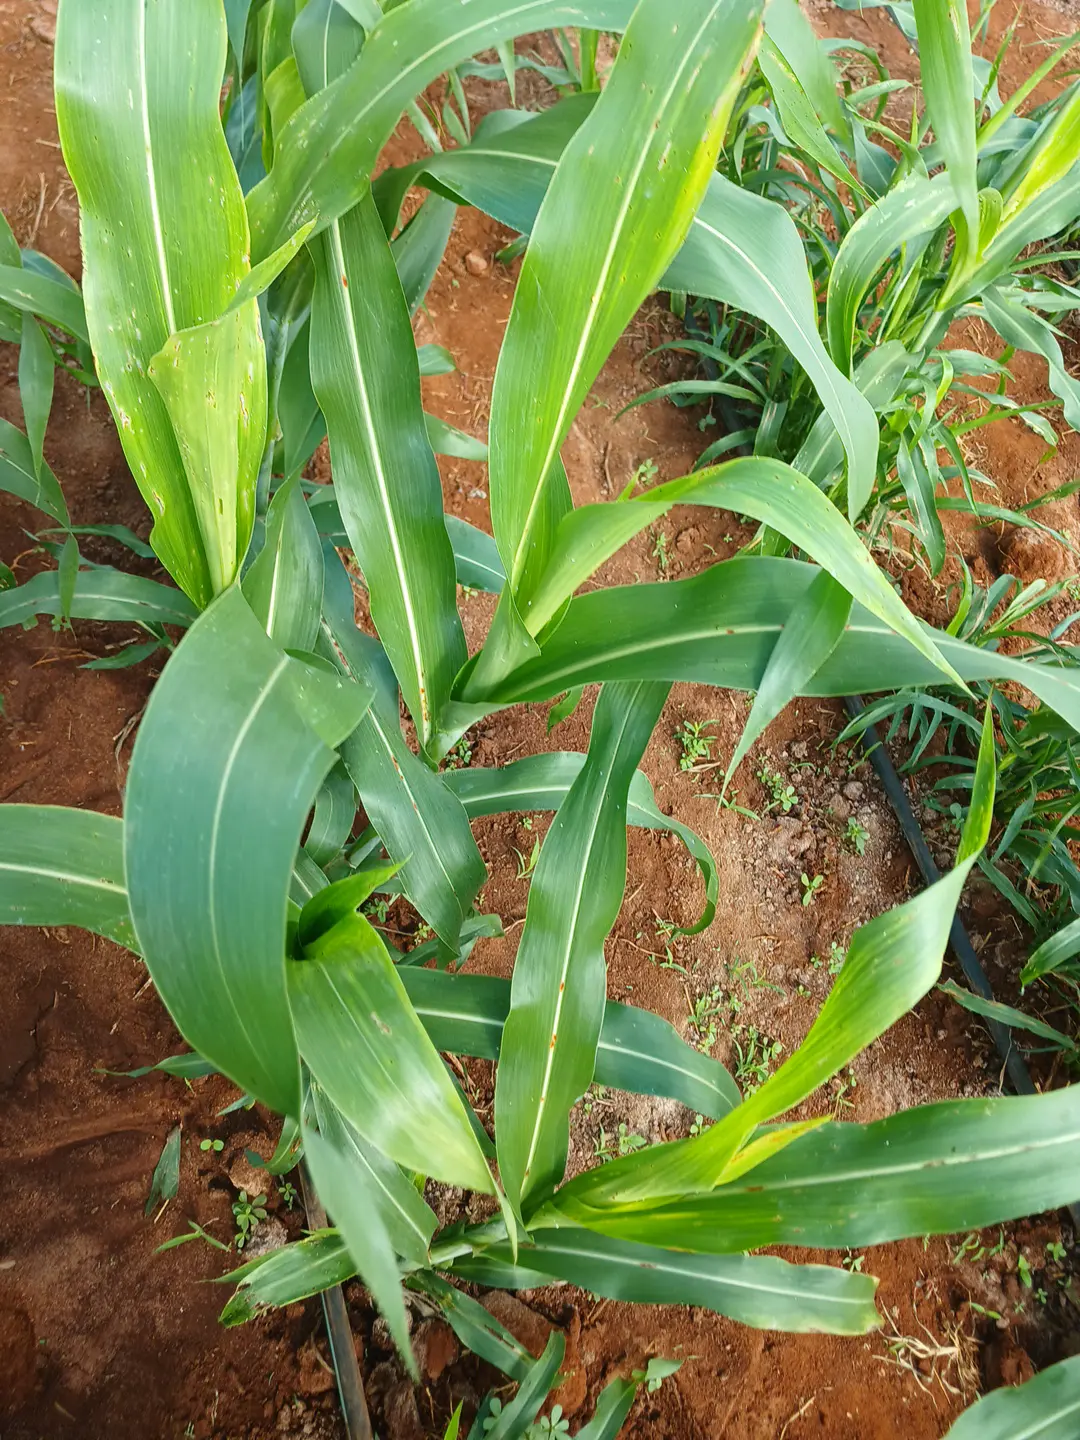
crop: sorghum
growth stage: elongation stem
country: Kenya
